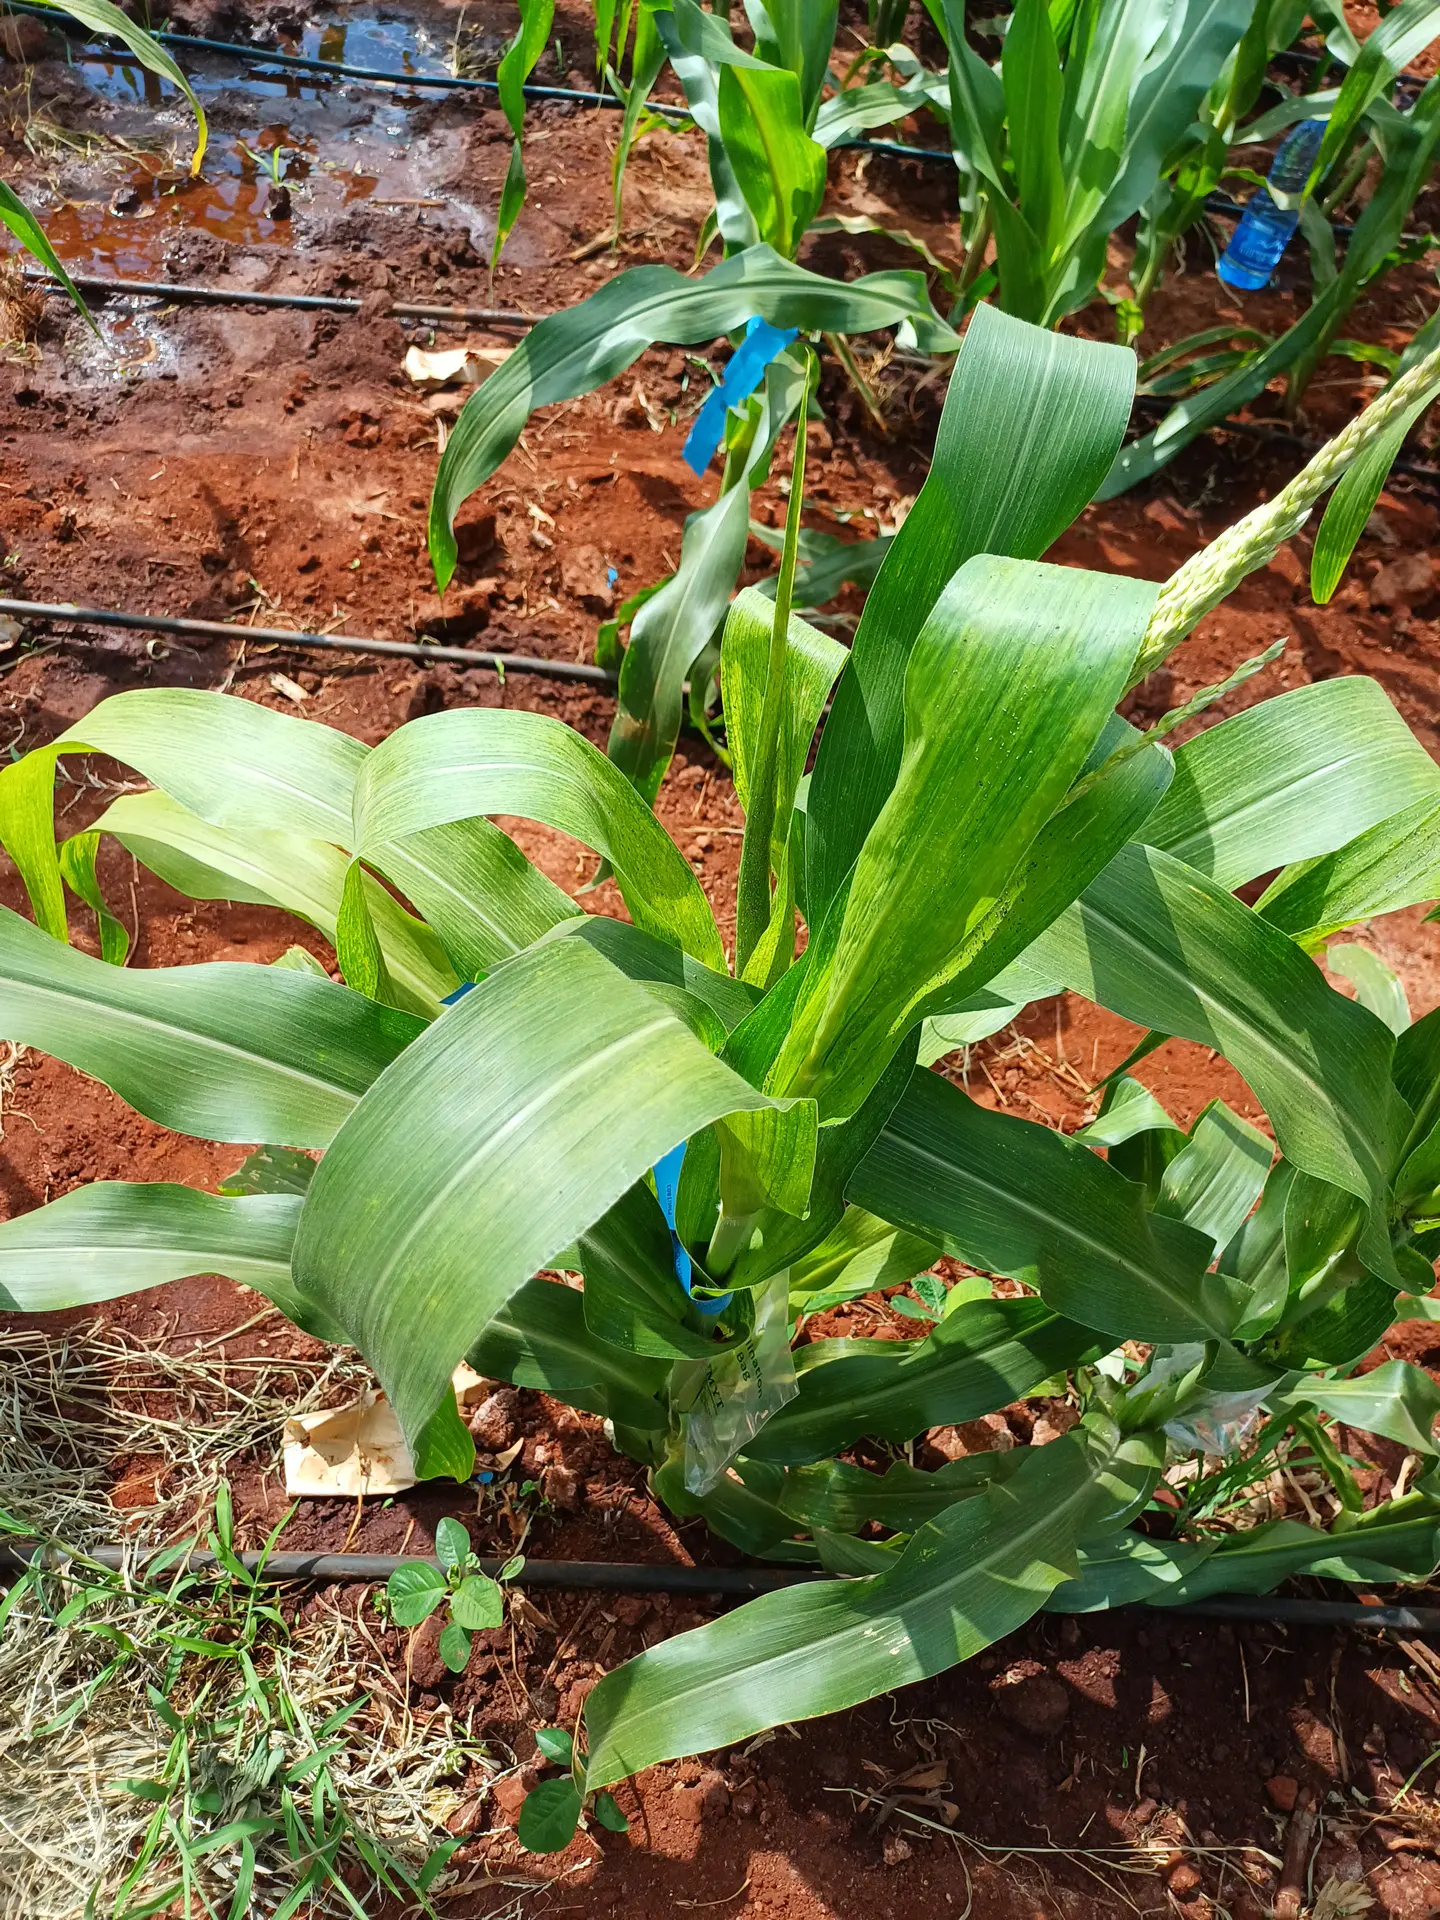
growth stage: flowering
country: Kenya
